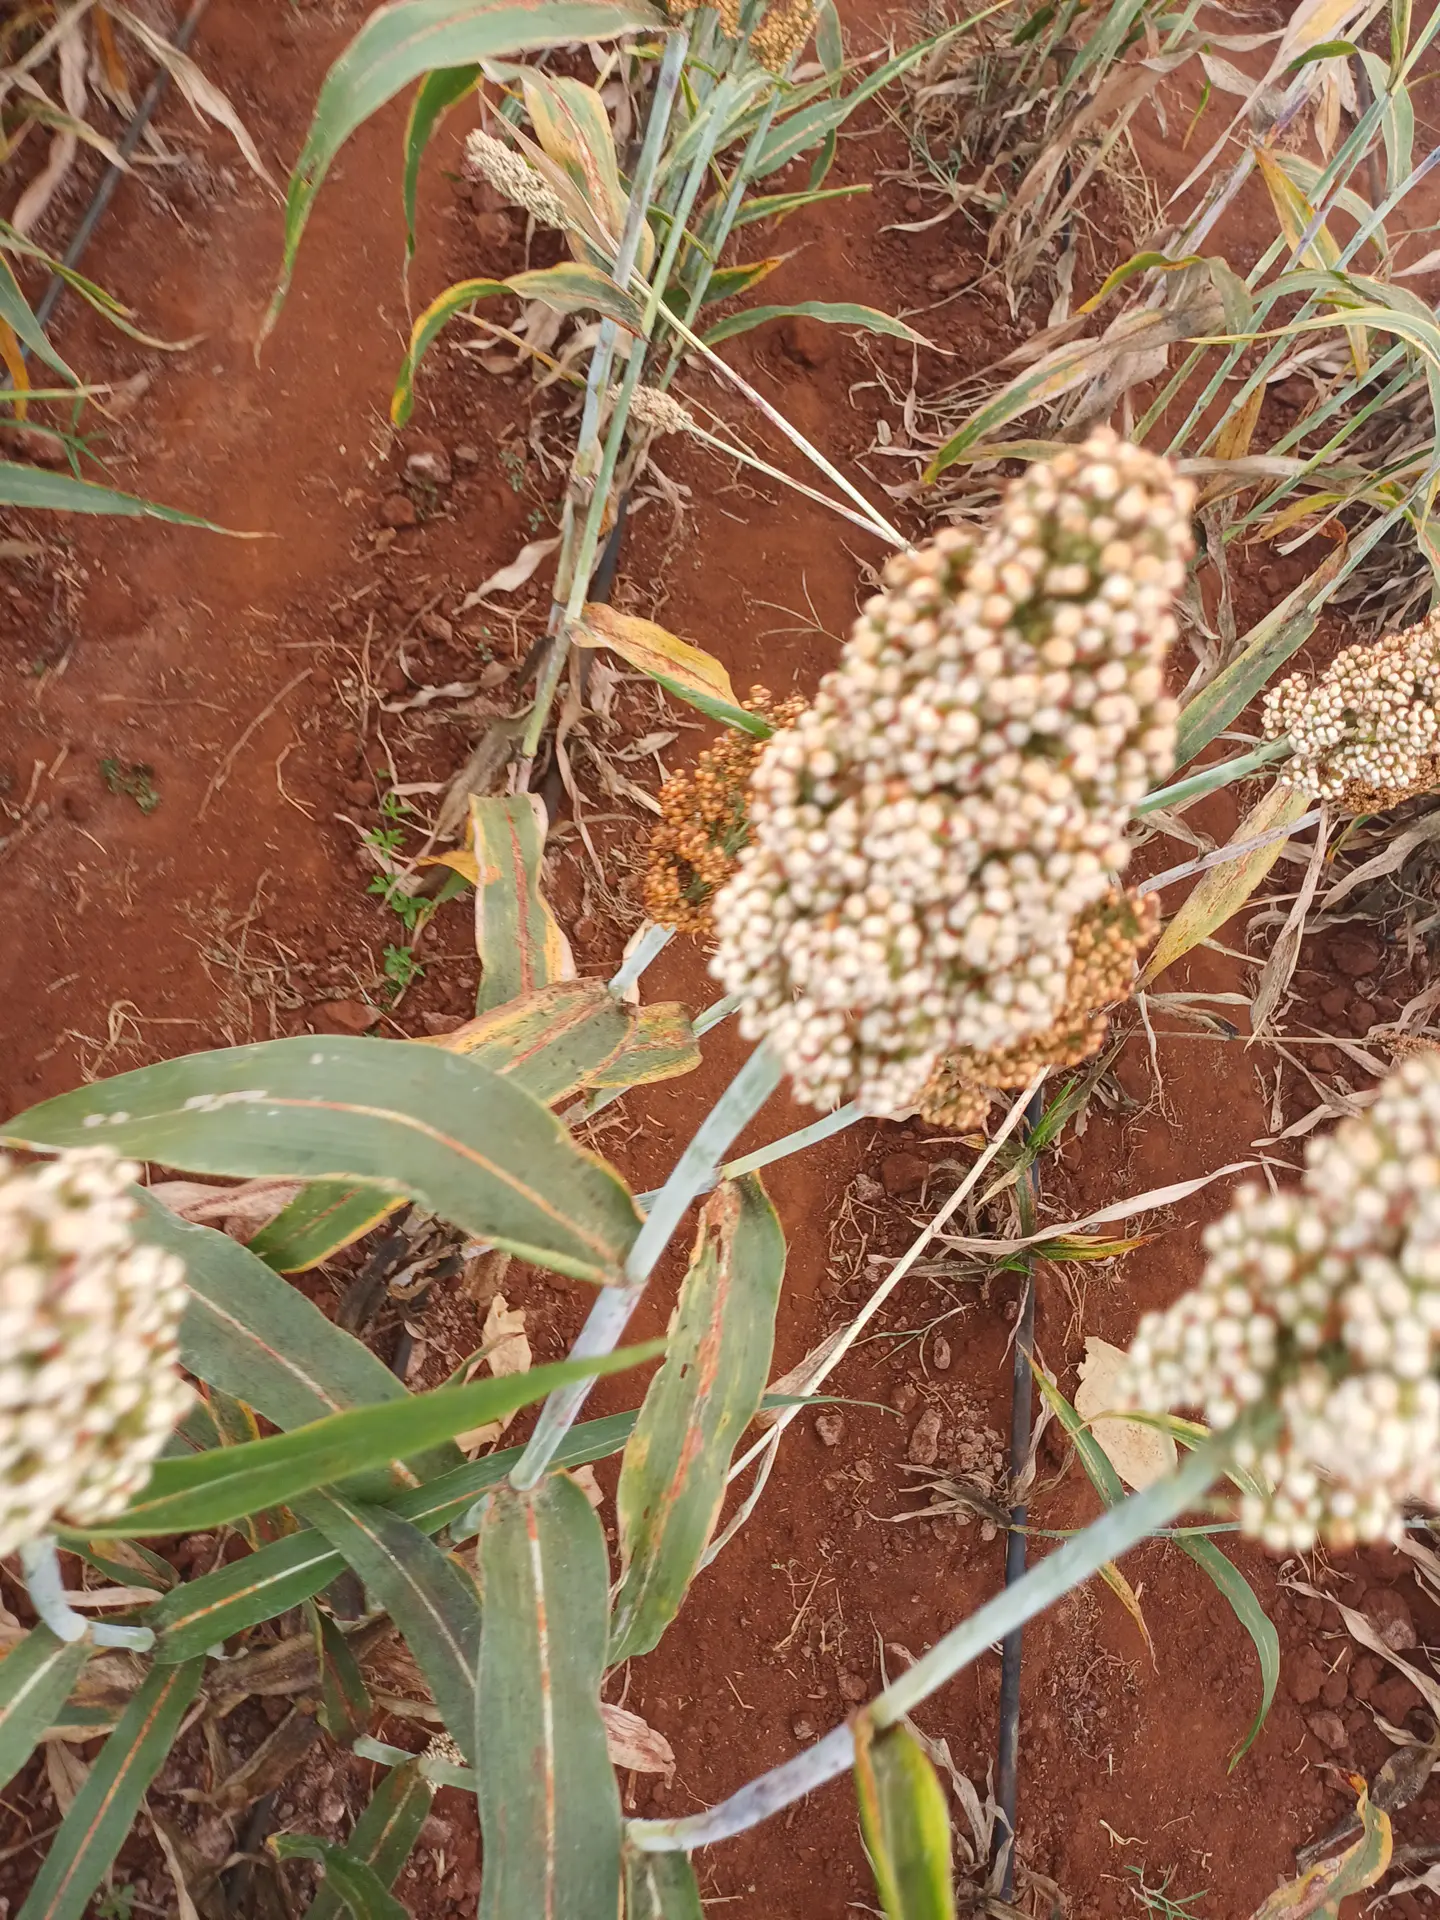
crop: sorghum
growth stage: filling grain
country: Kenya
